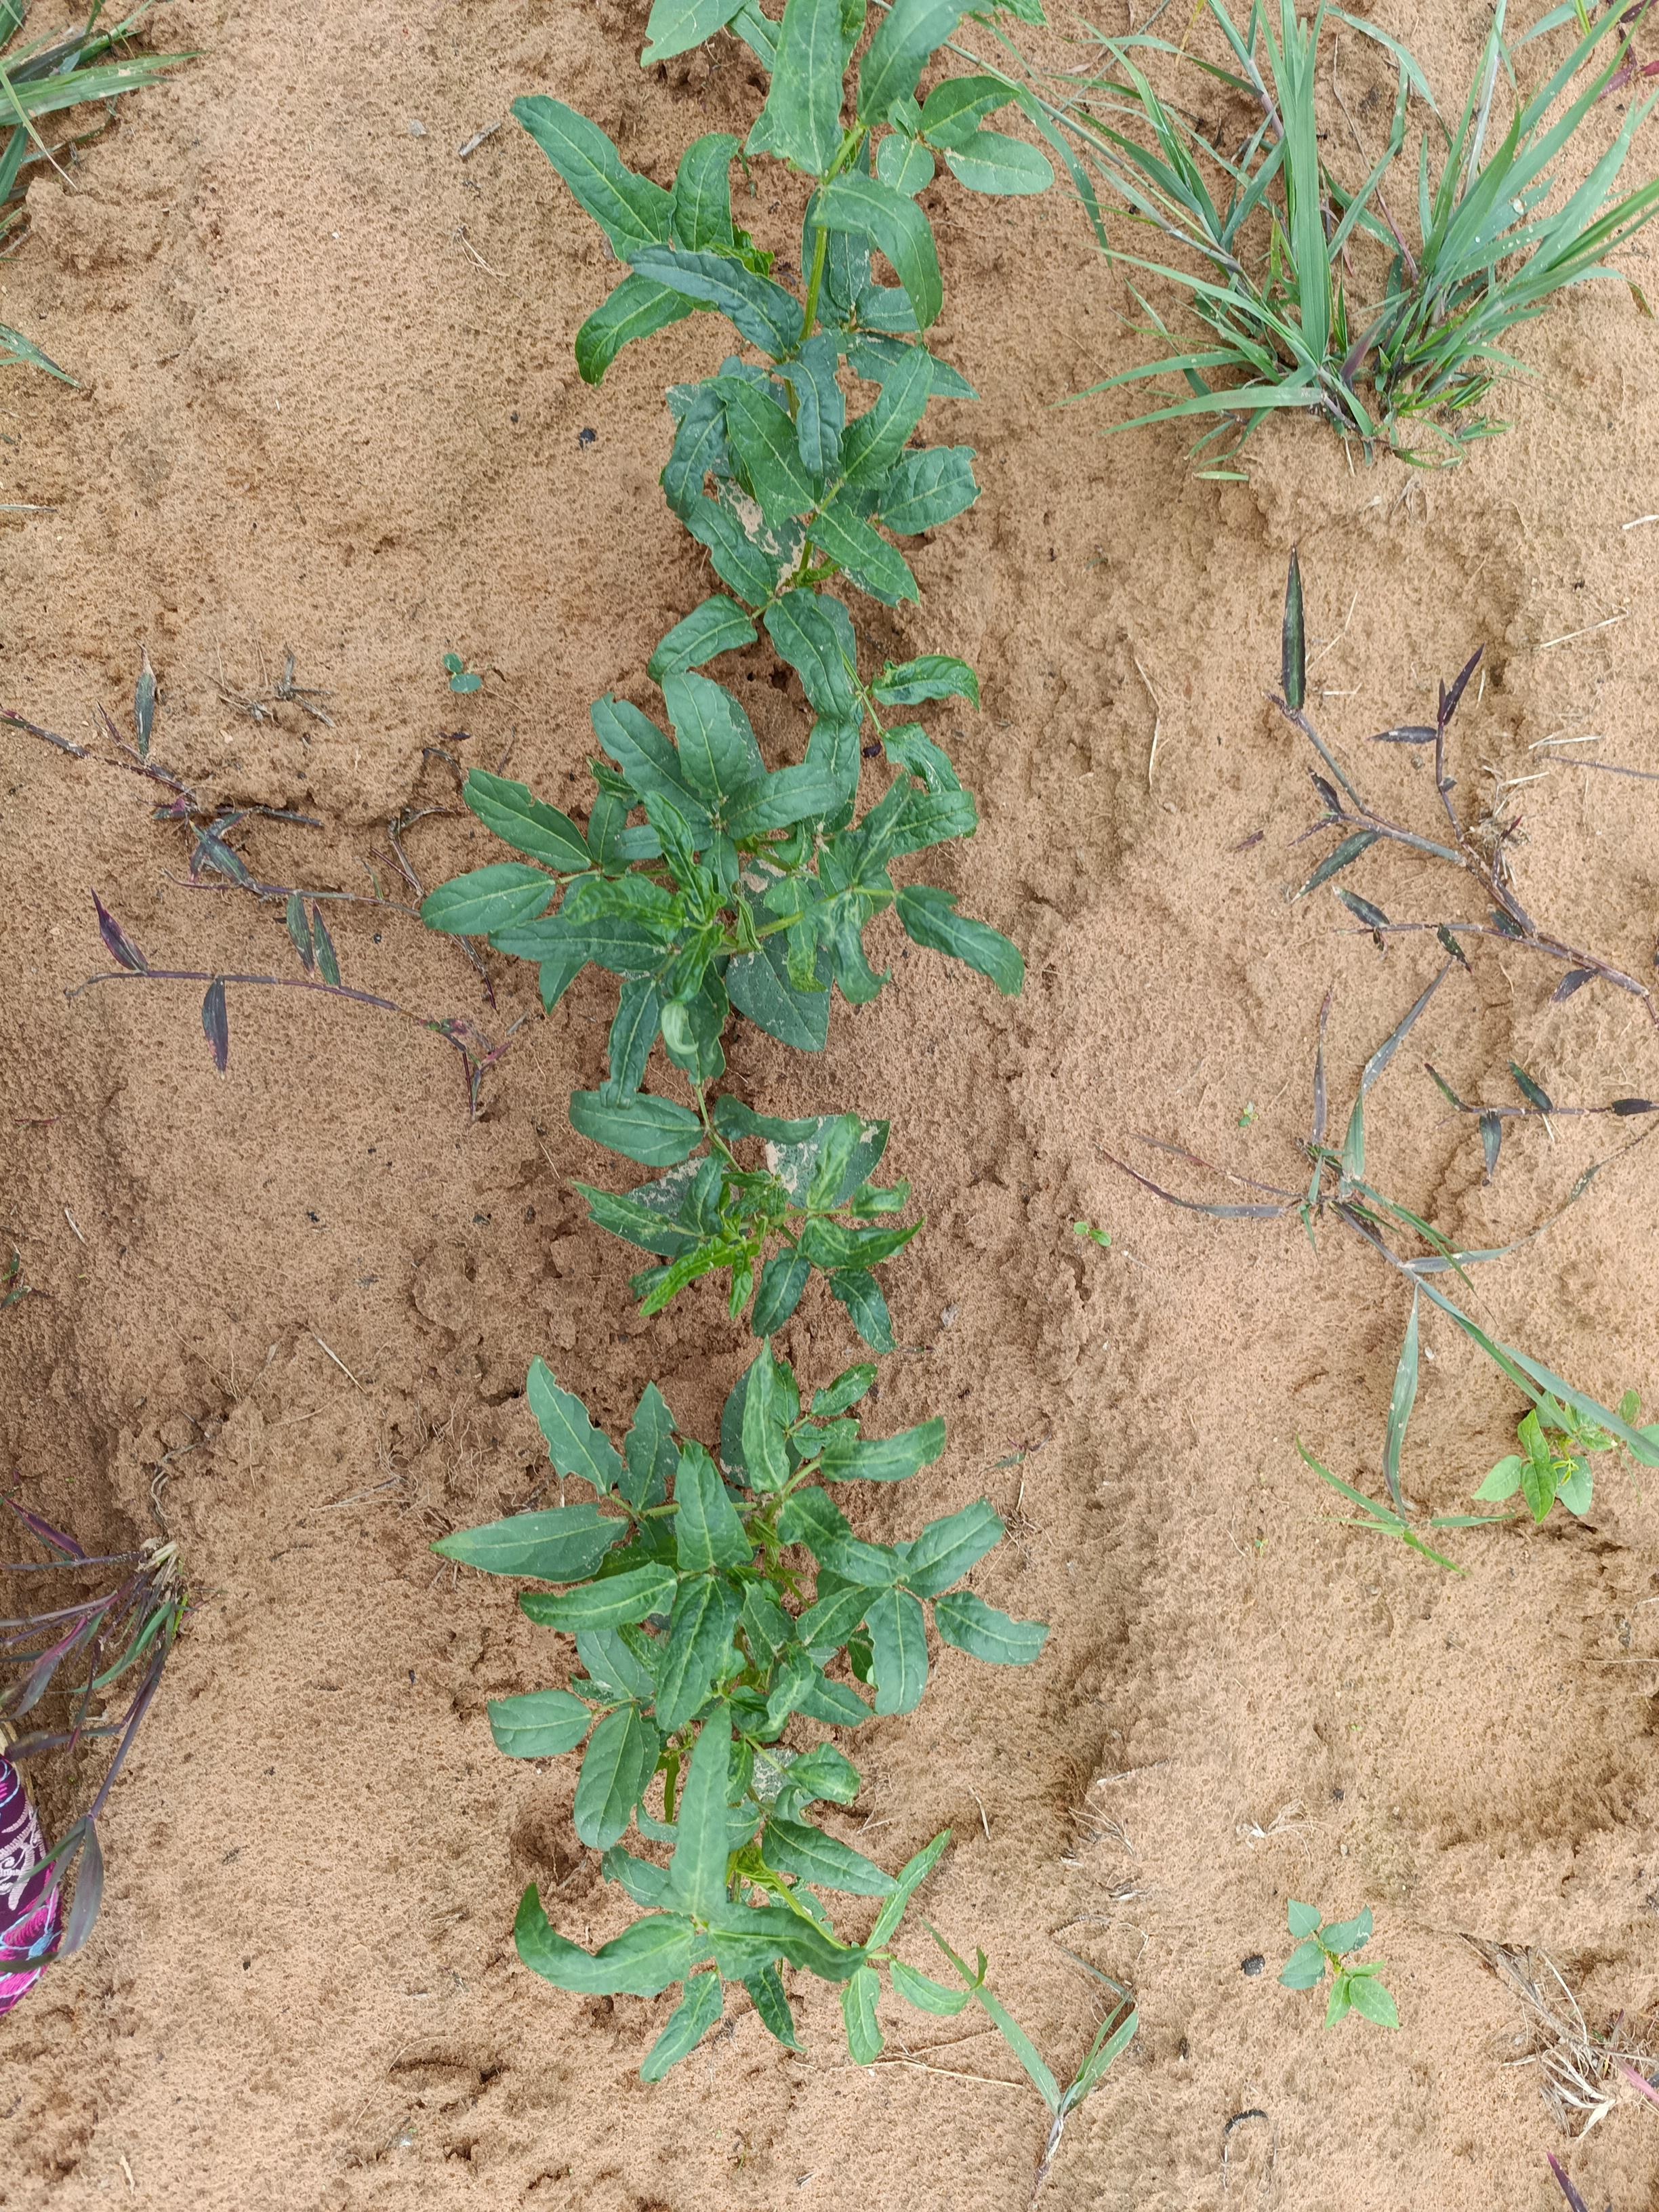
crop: cowpea
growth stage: emergence
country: Nigeria
